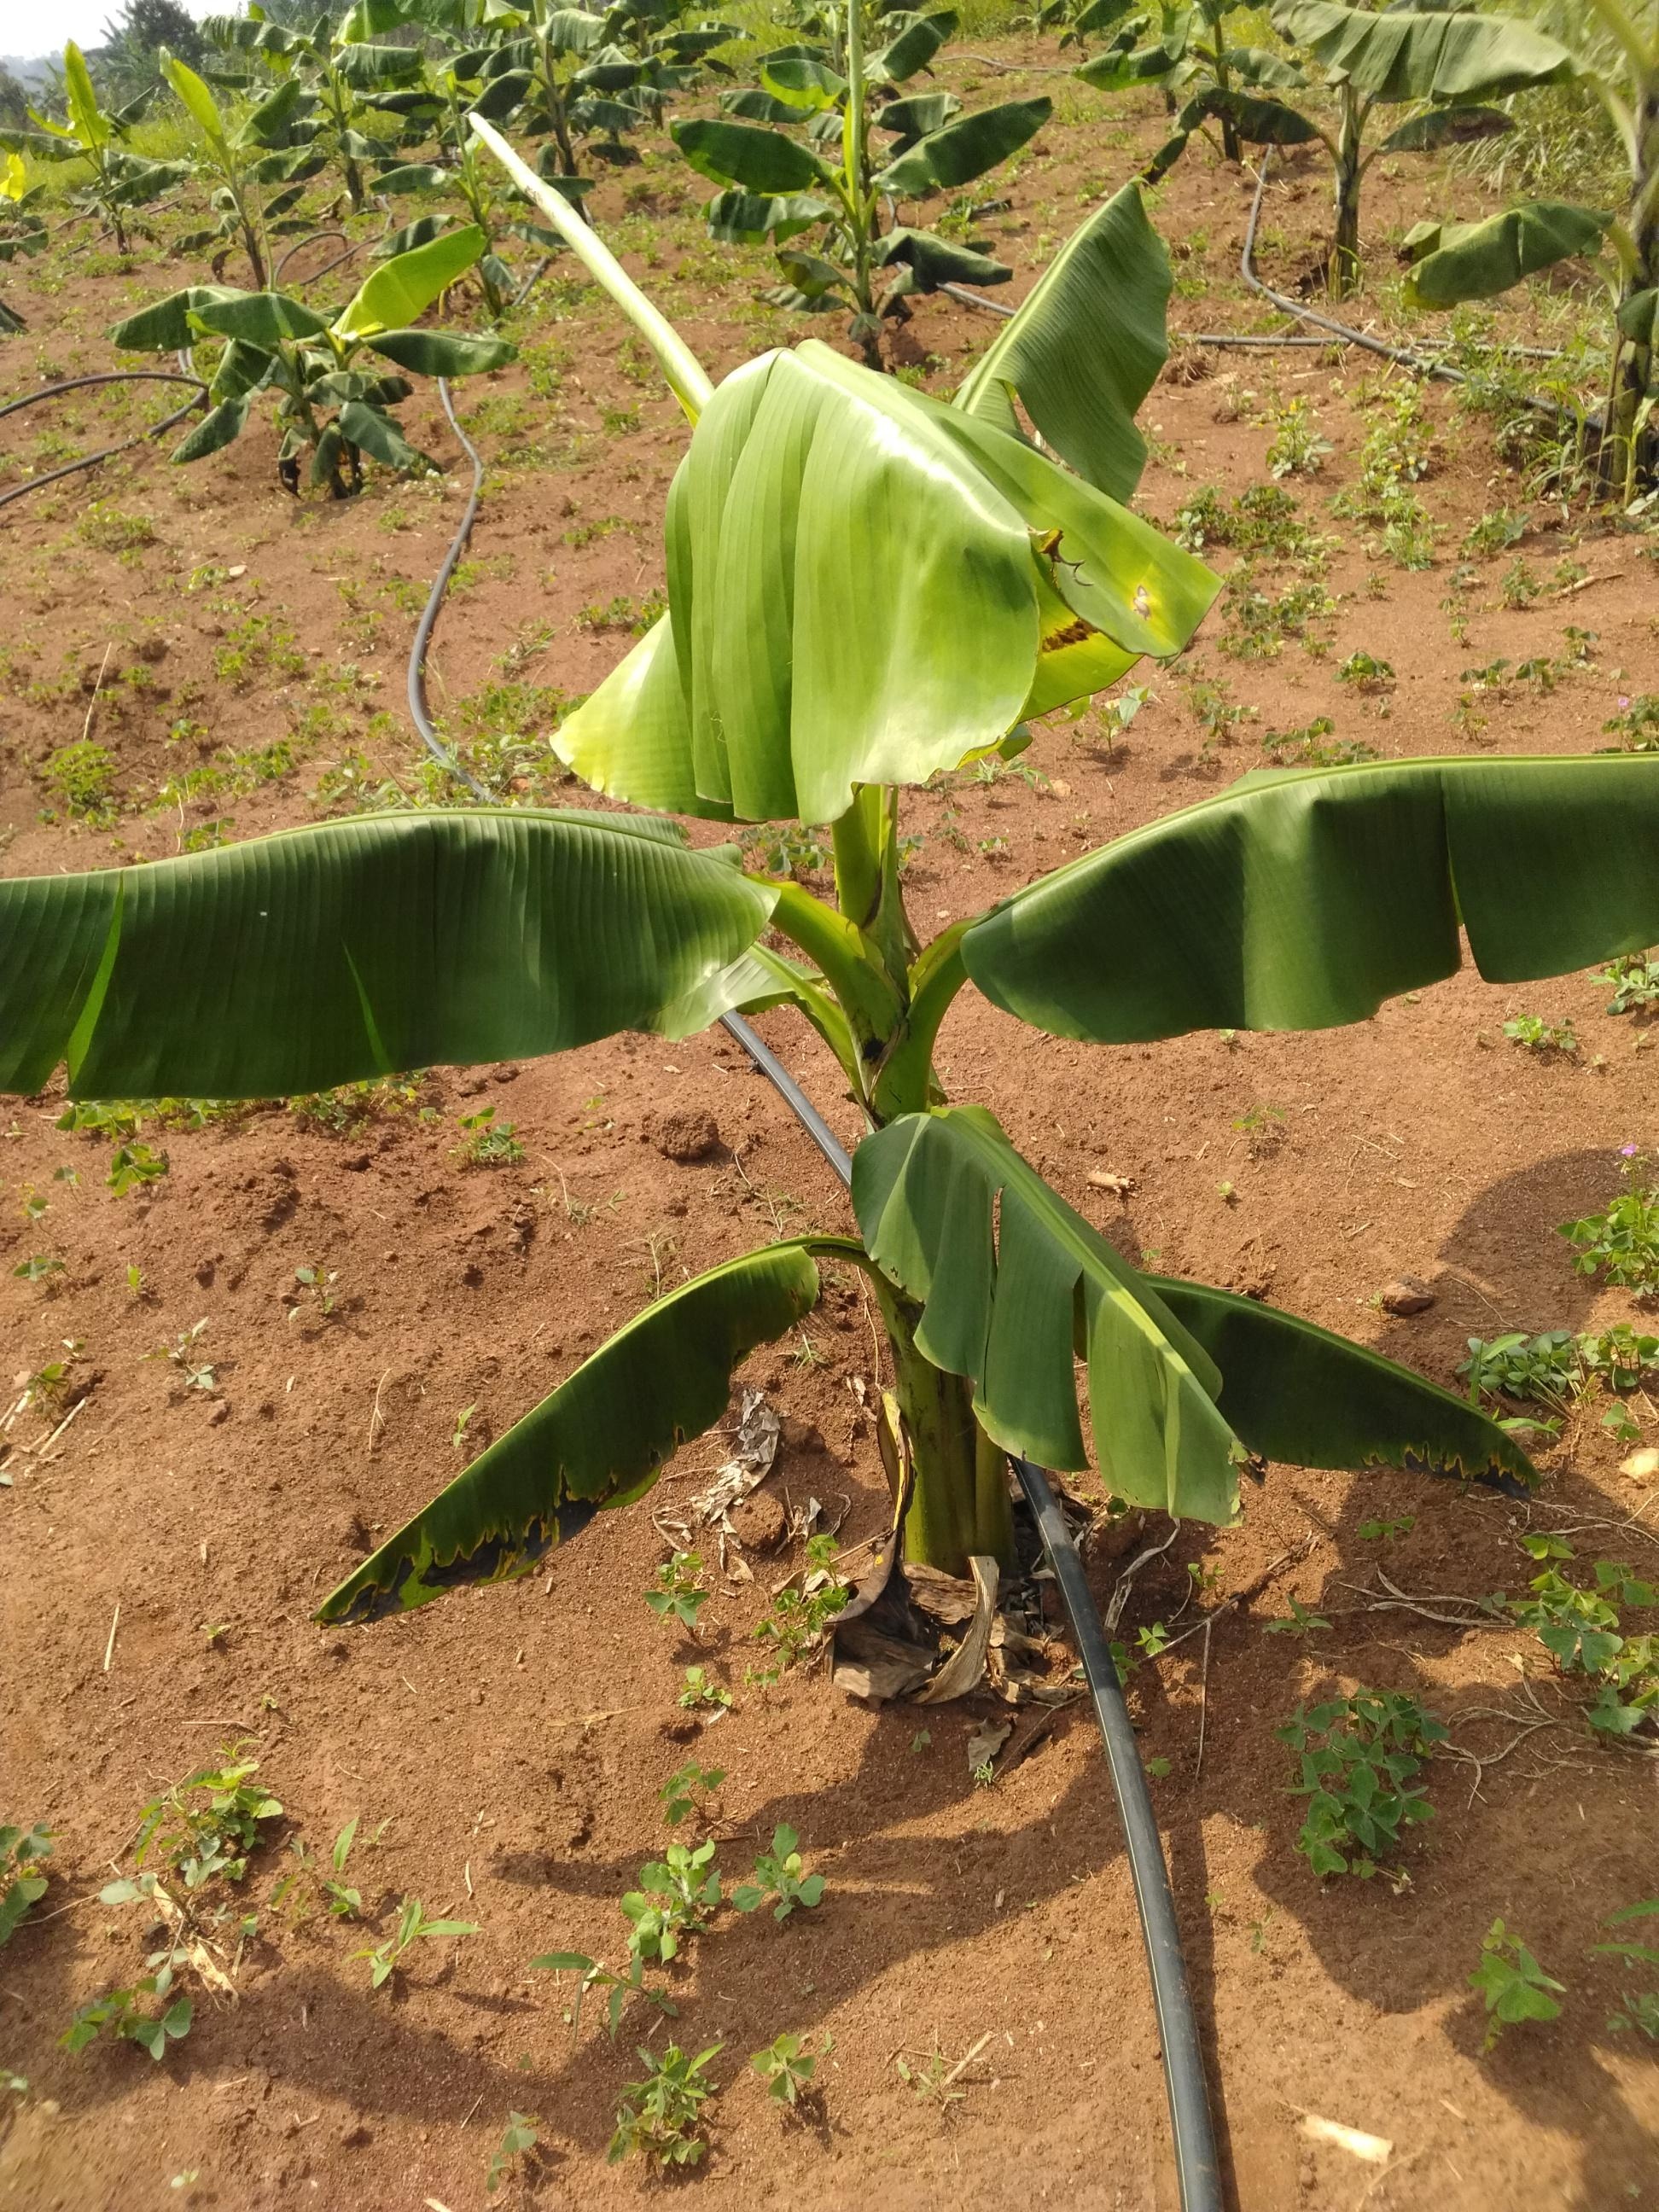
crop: banana
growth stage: vegetative
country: Uganda
